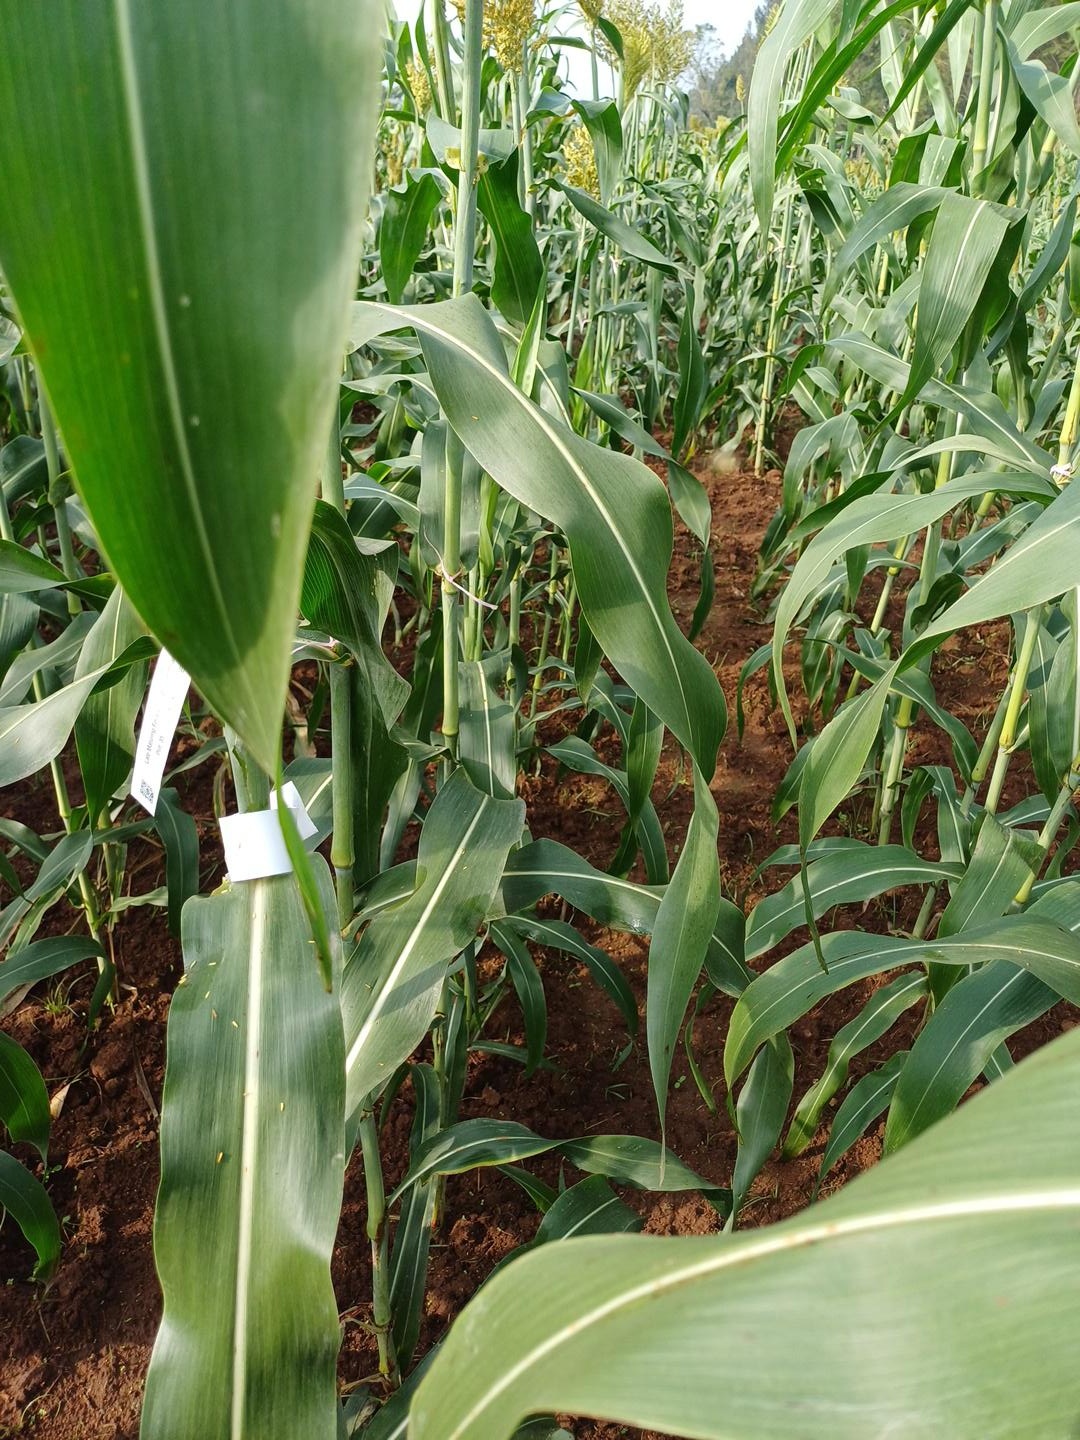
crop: sorghum
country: Kenya
